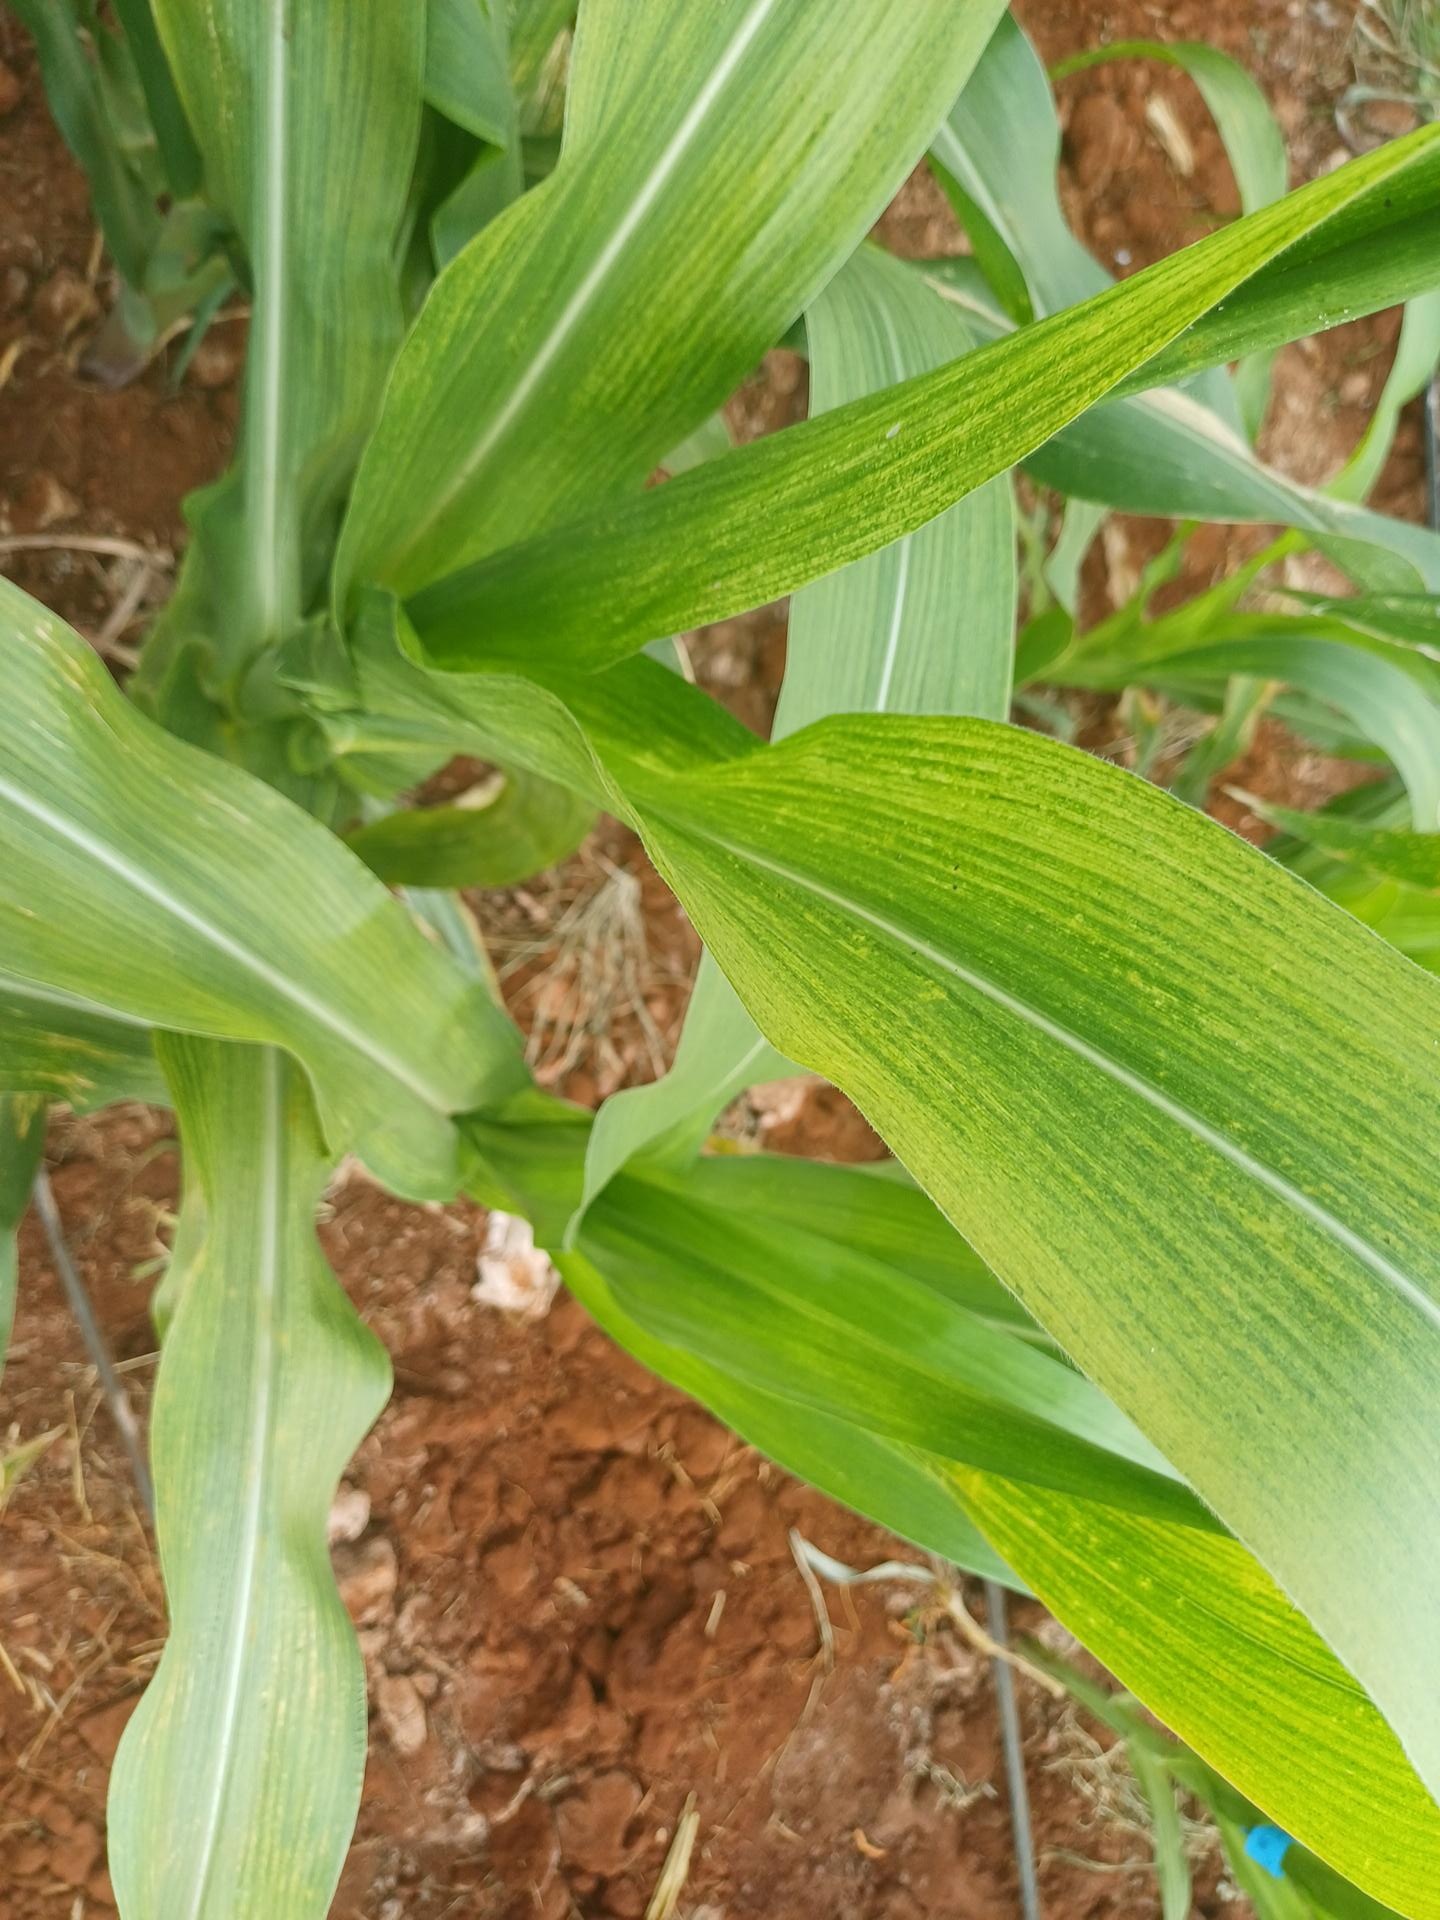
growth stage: vegetative
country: Kenya
